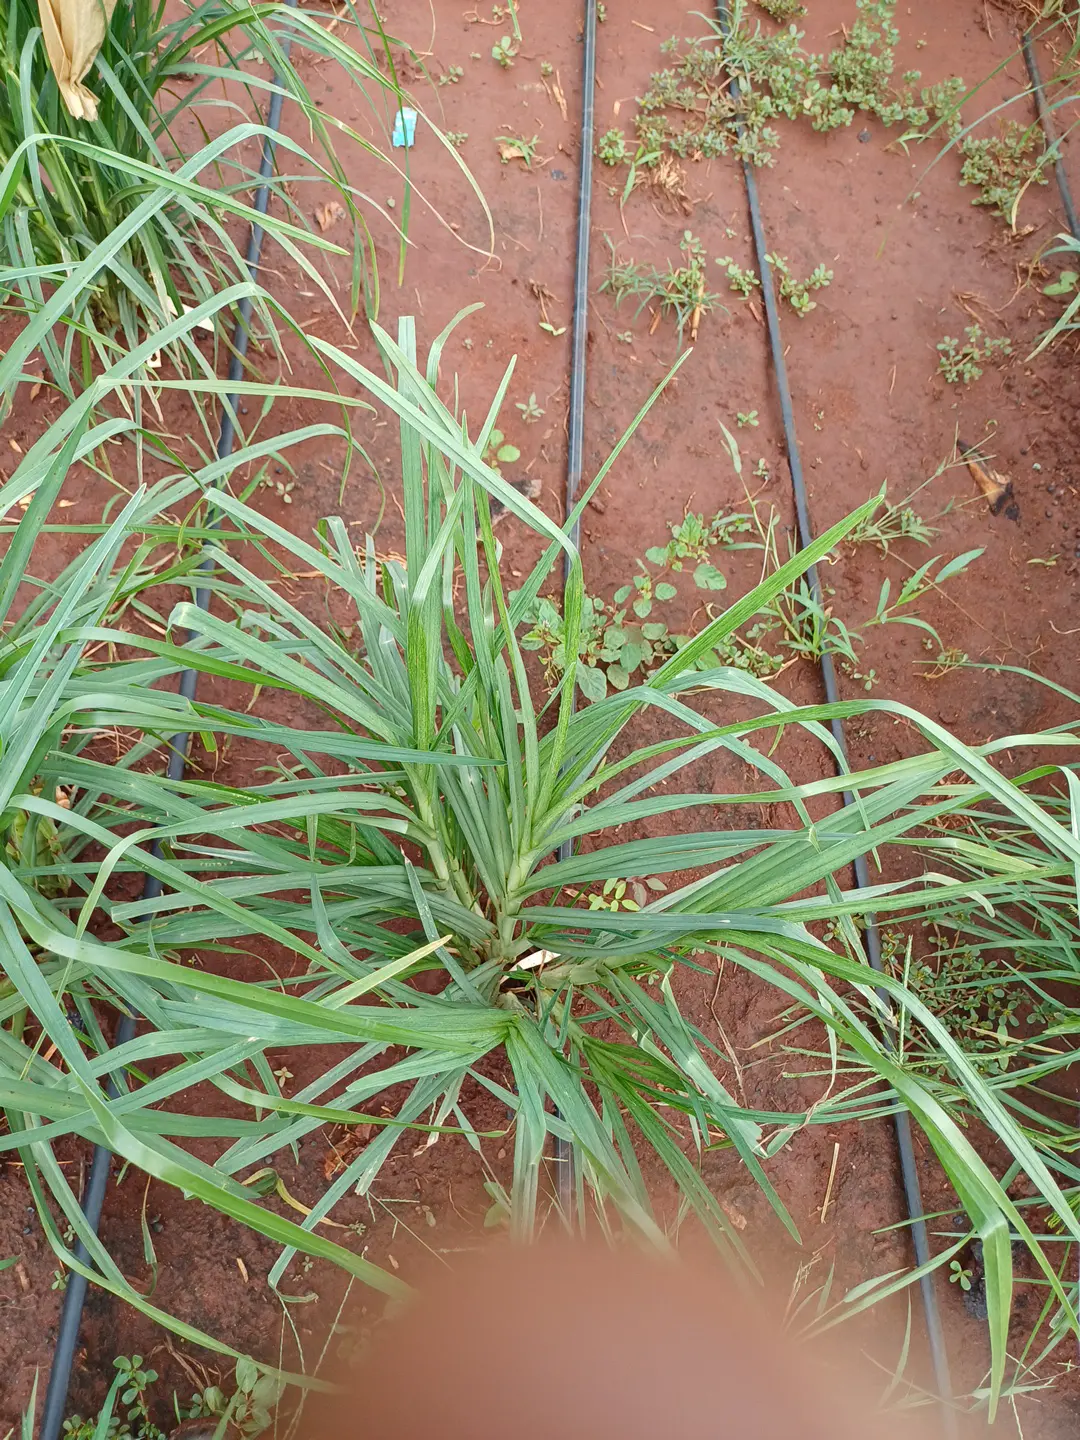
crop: finger millet
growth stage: vegetative
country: Kenya
